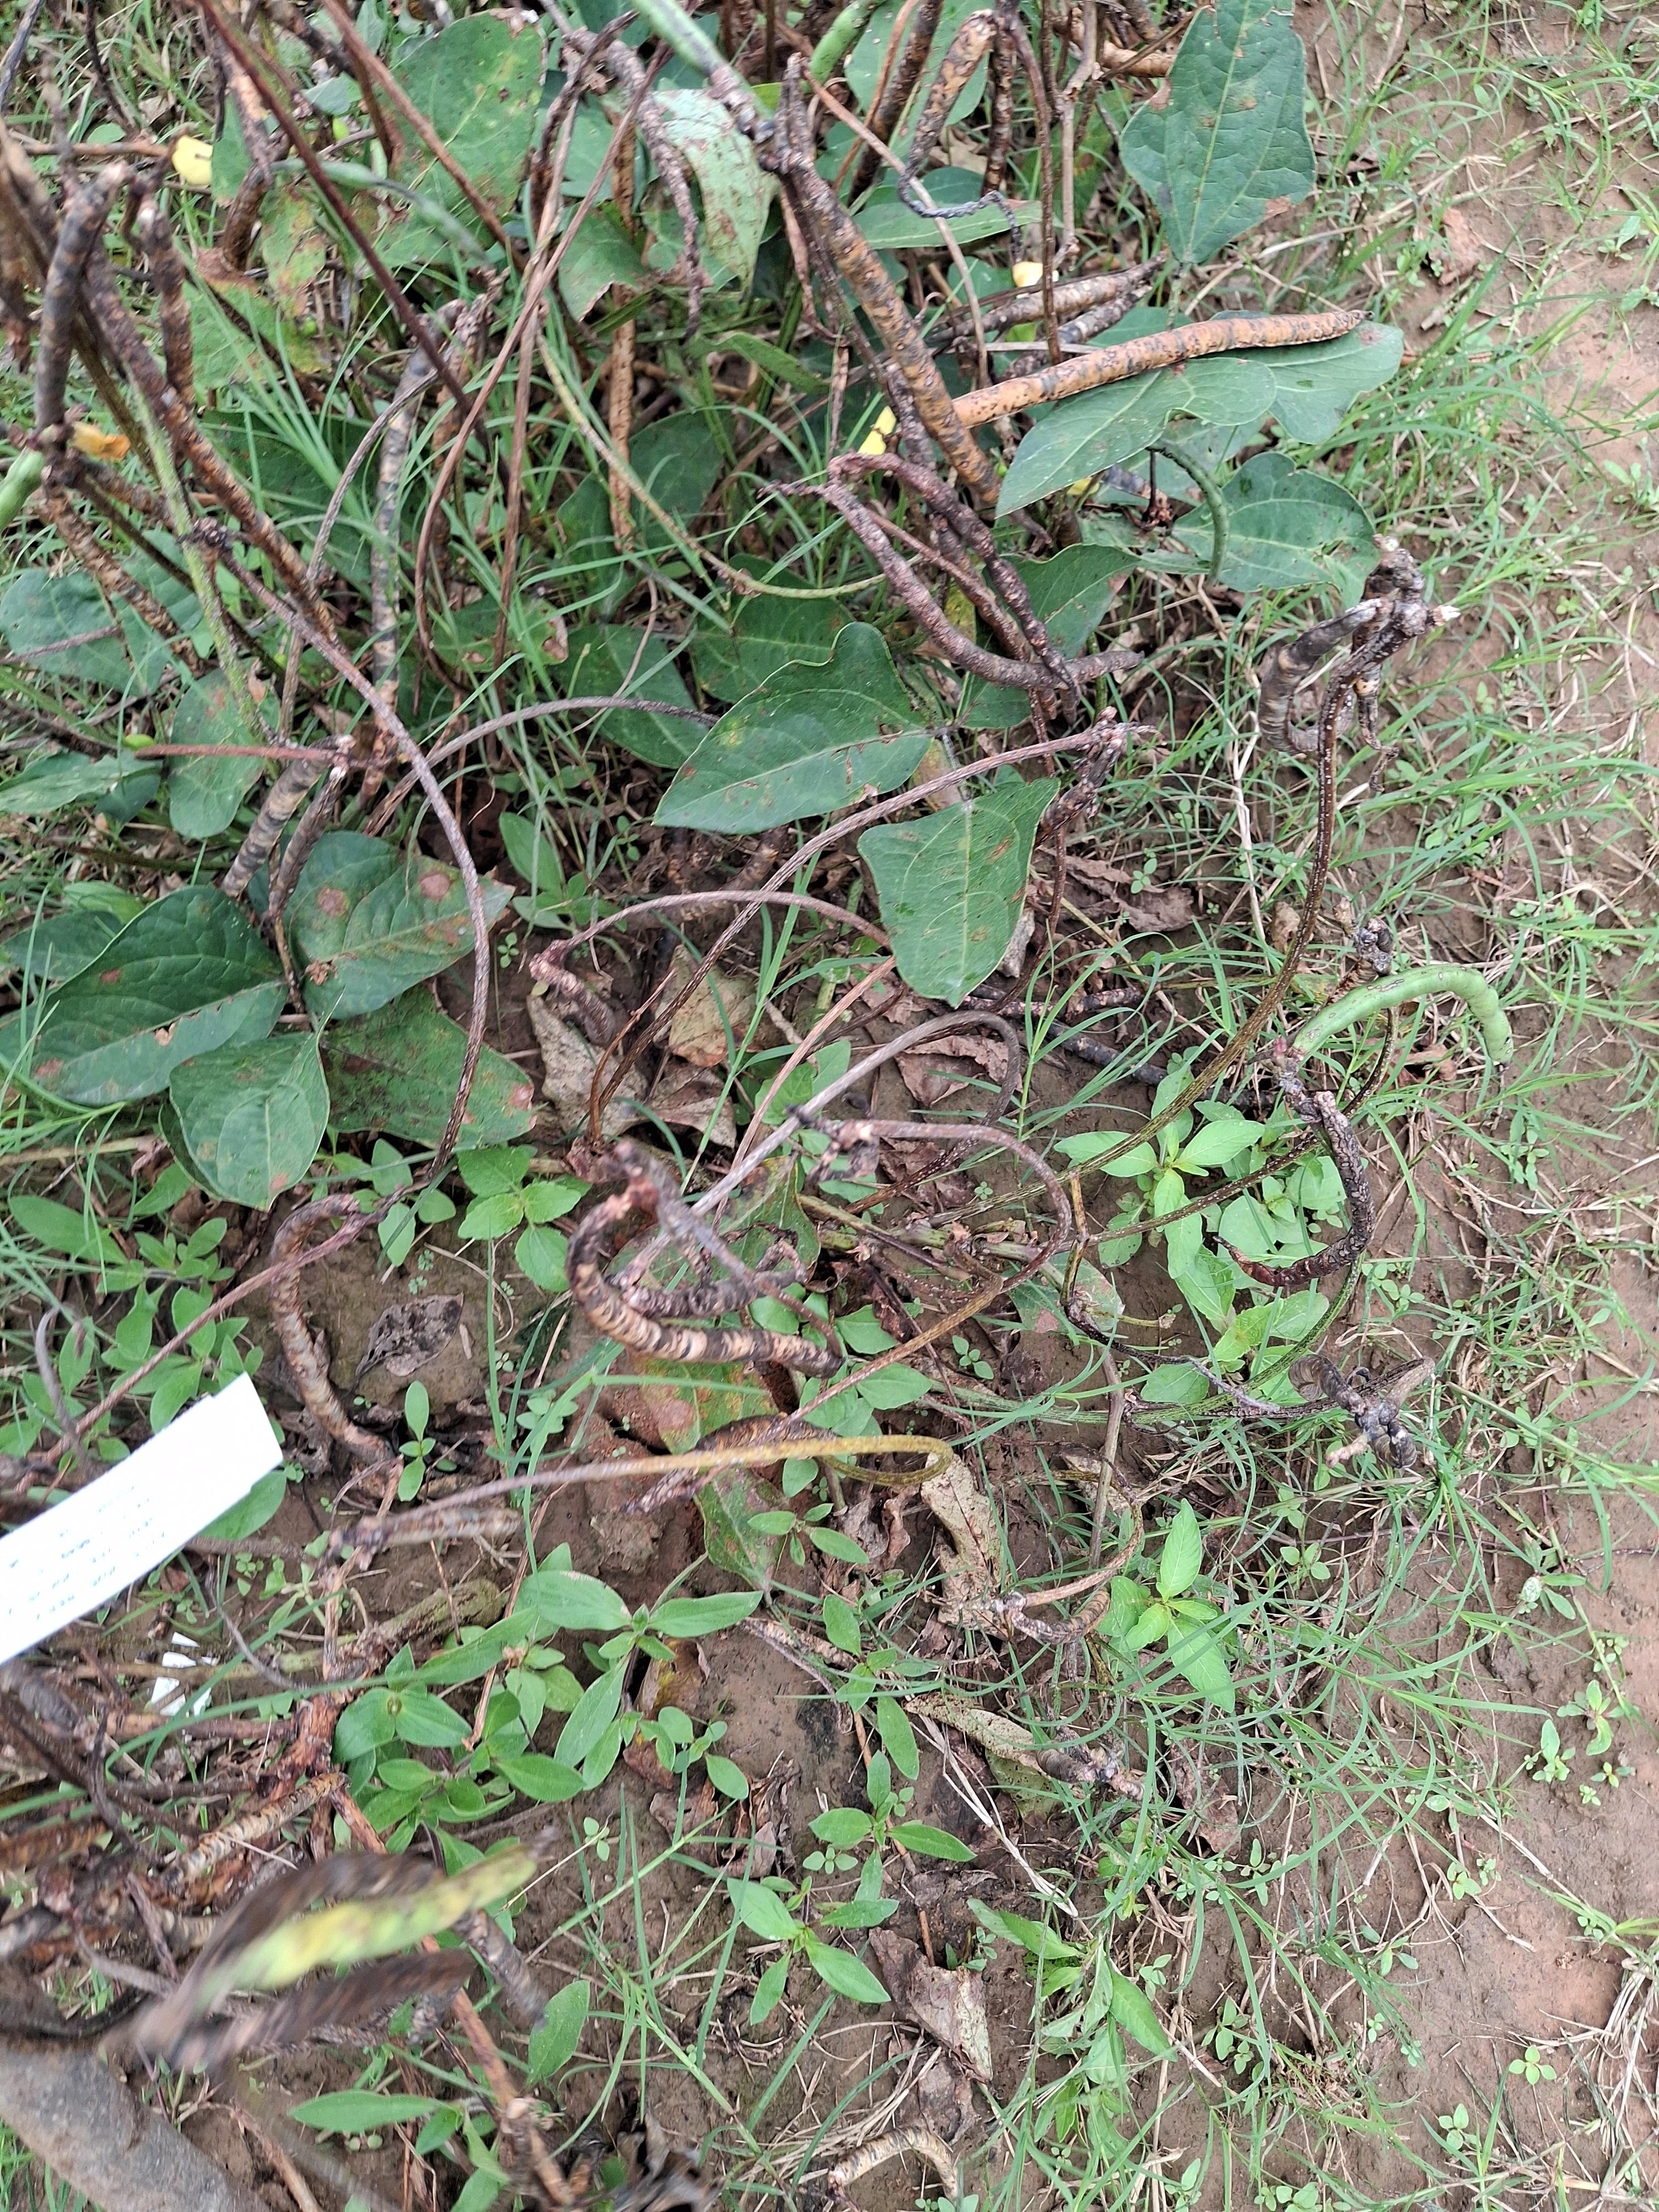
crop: cowpea
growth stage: maturity
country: Nigeria
